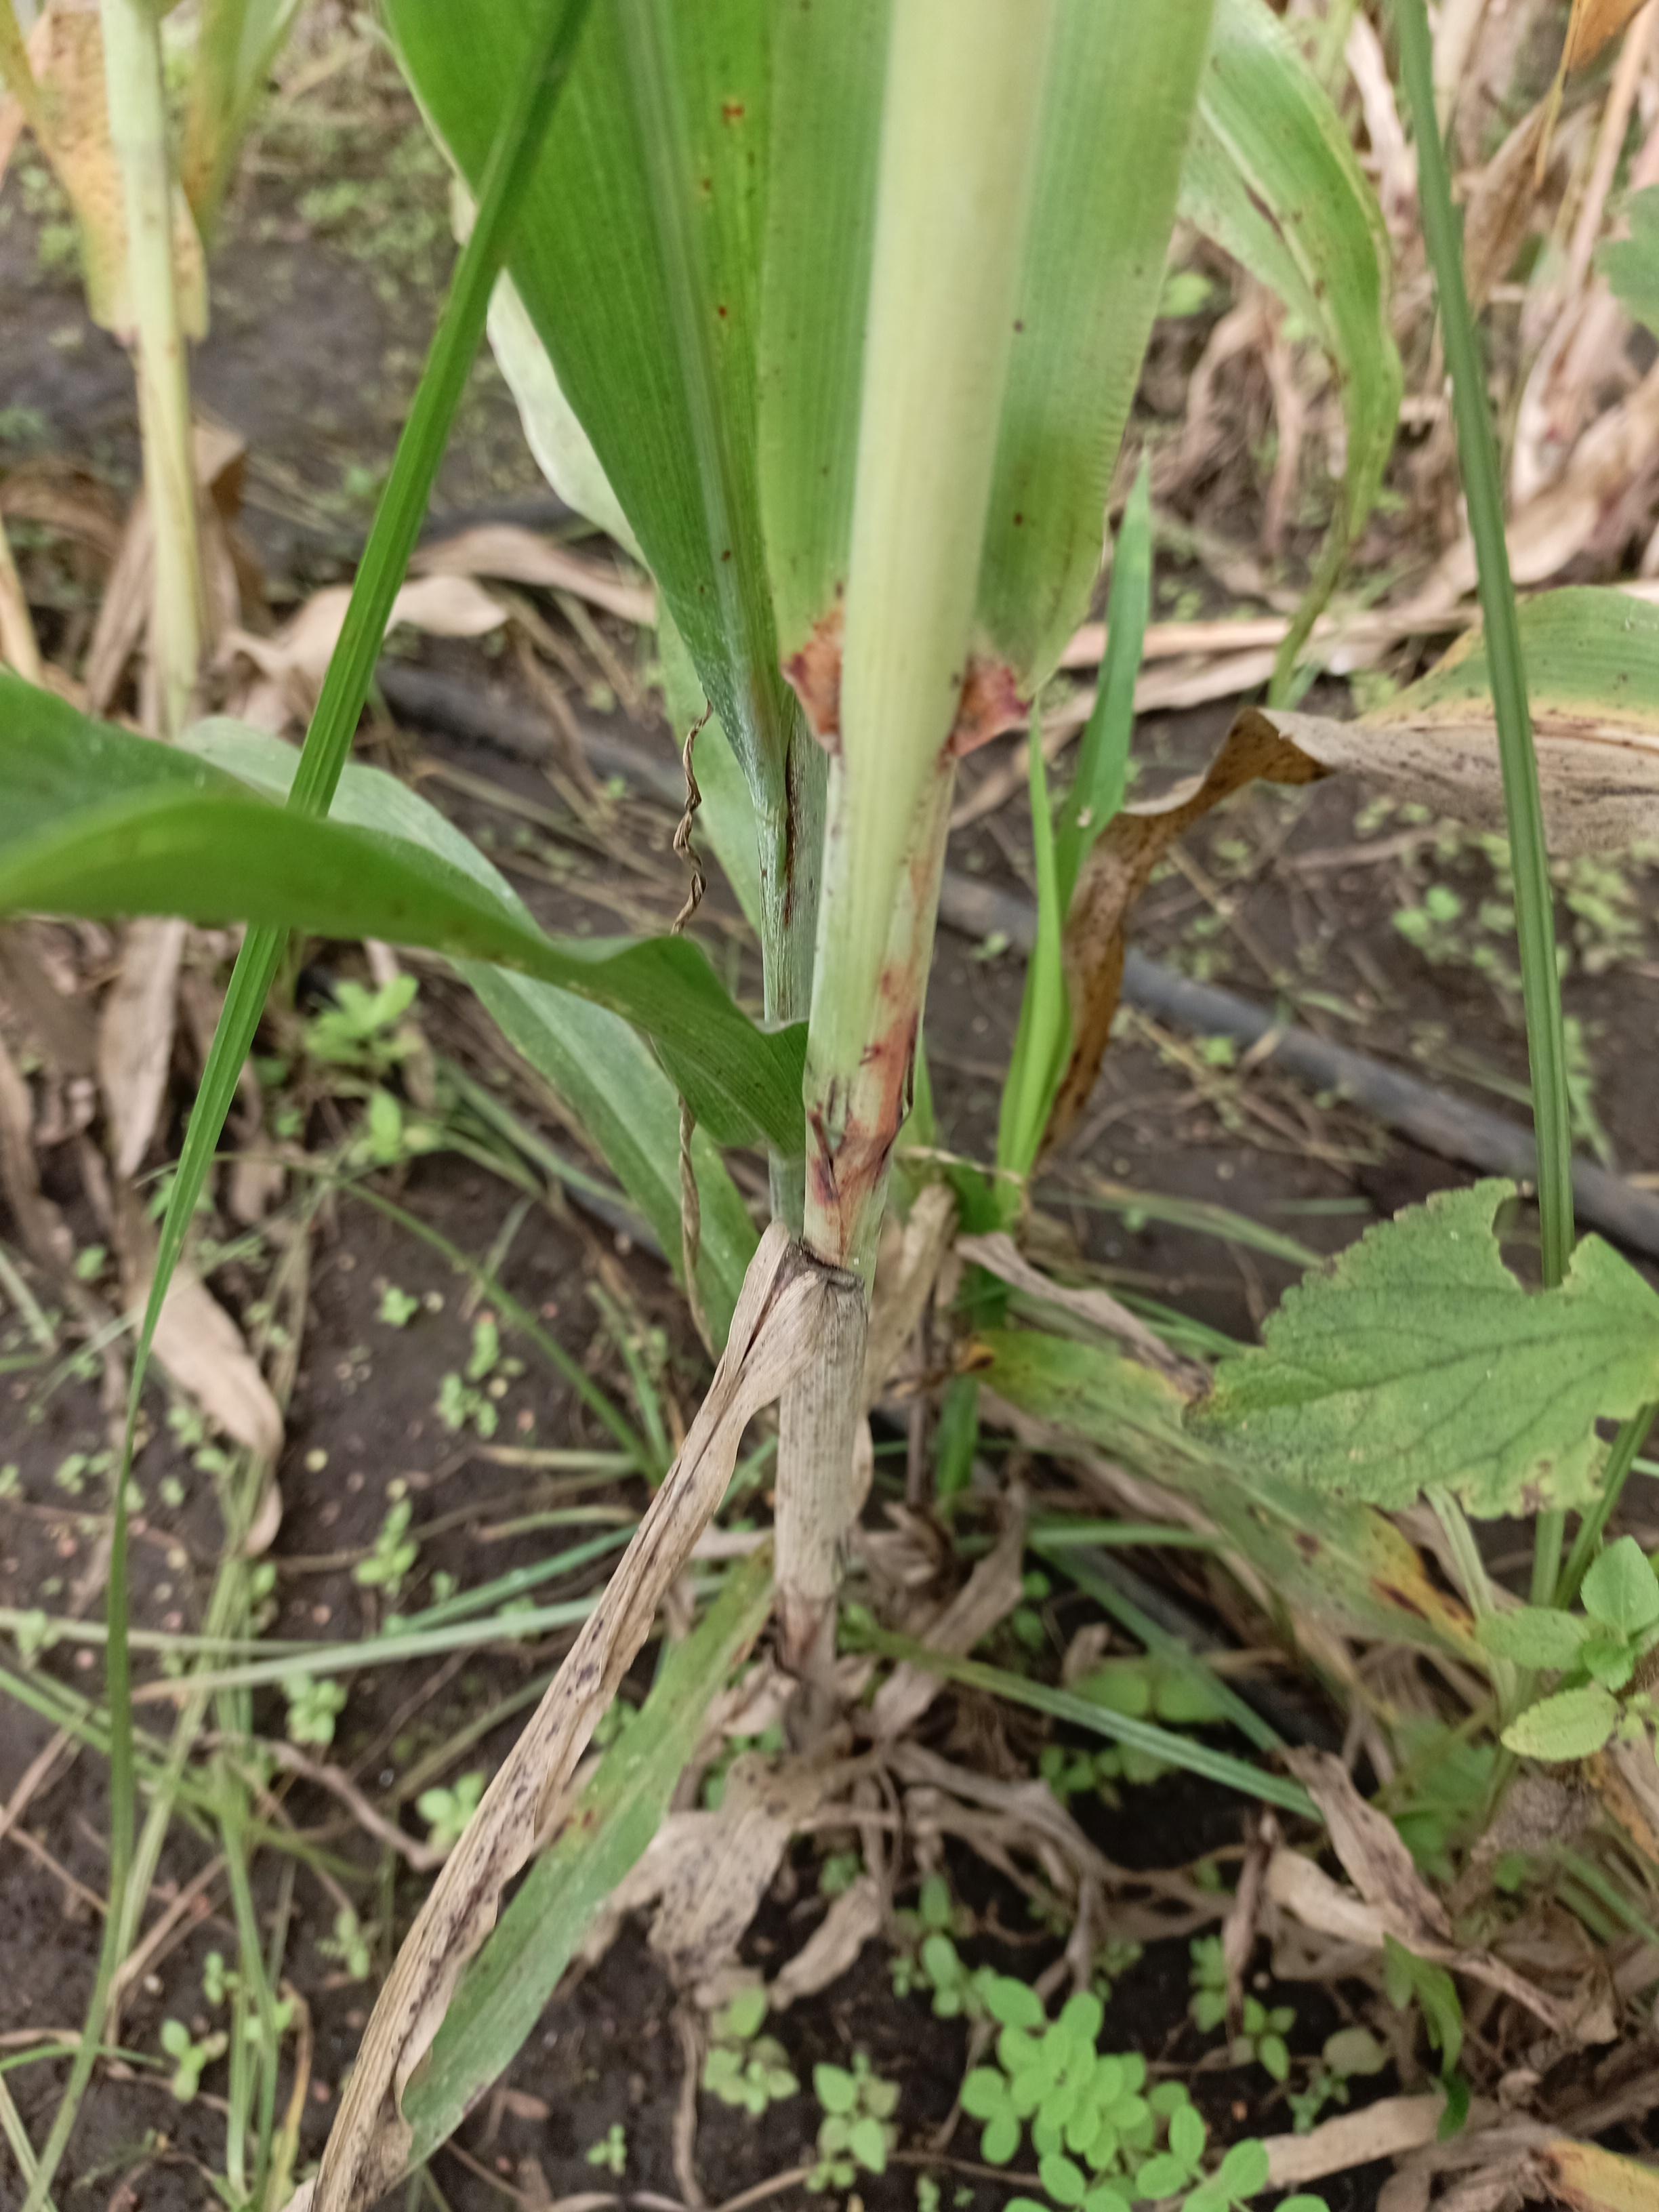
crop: sorghum
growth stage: filling grain
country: Tanzania
